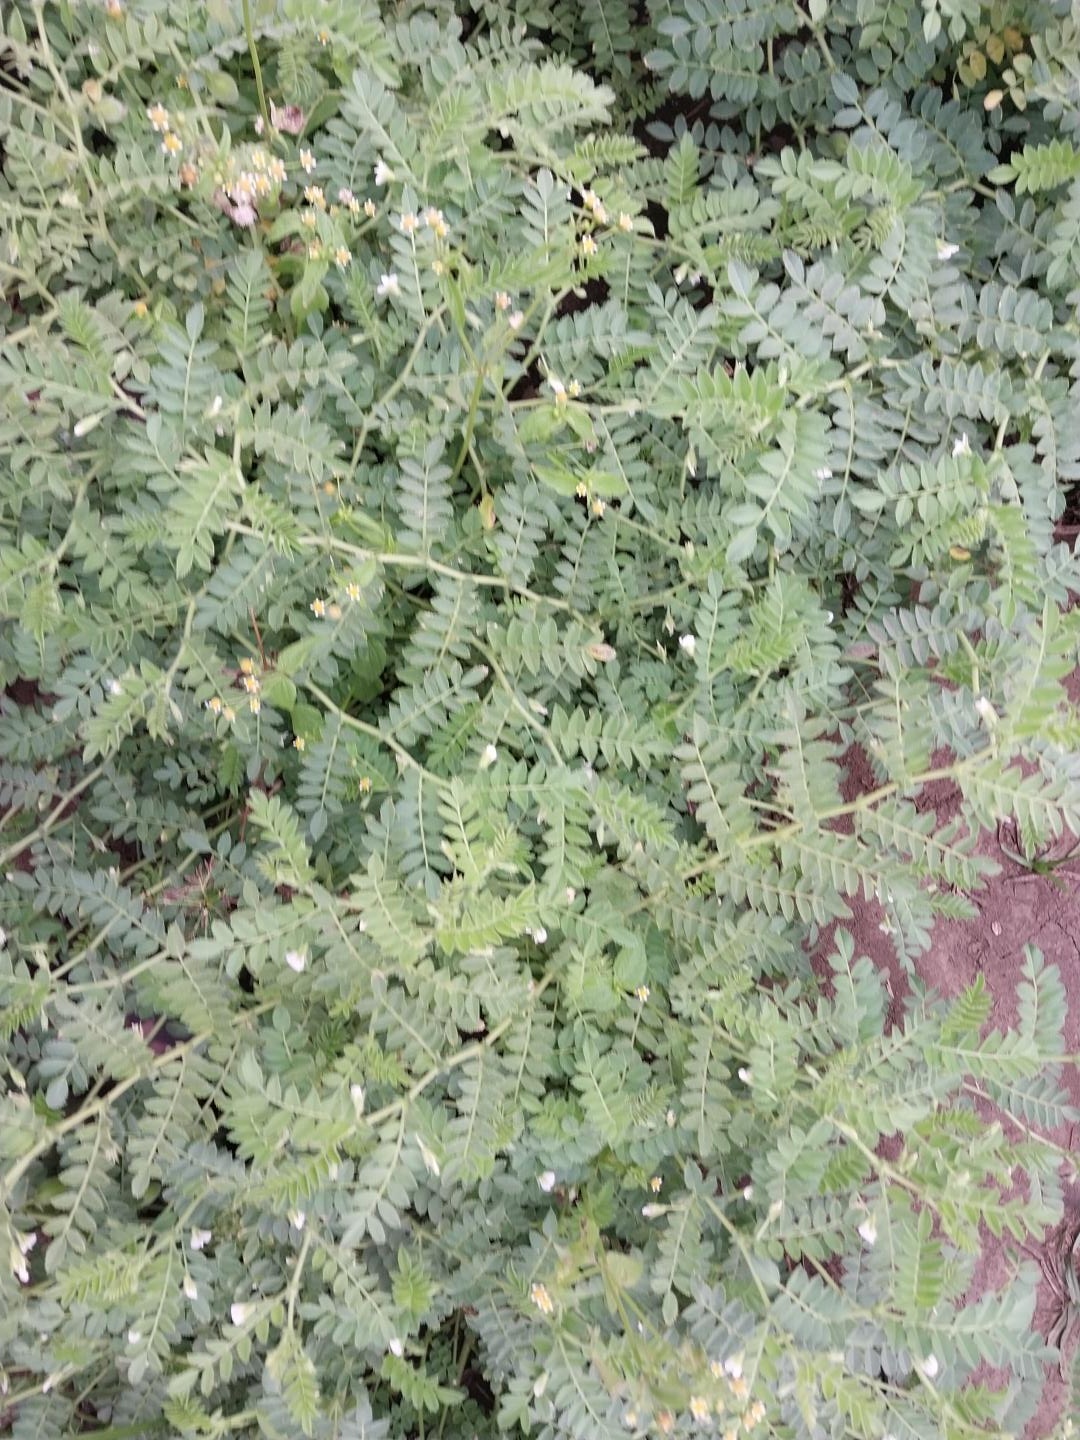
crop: chickpea
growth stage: development pod
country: Tanzania
